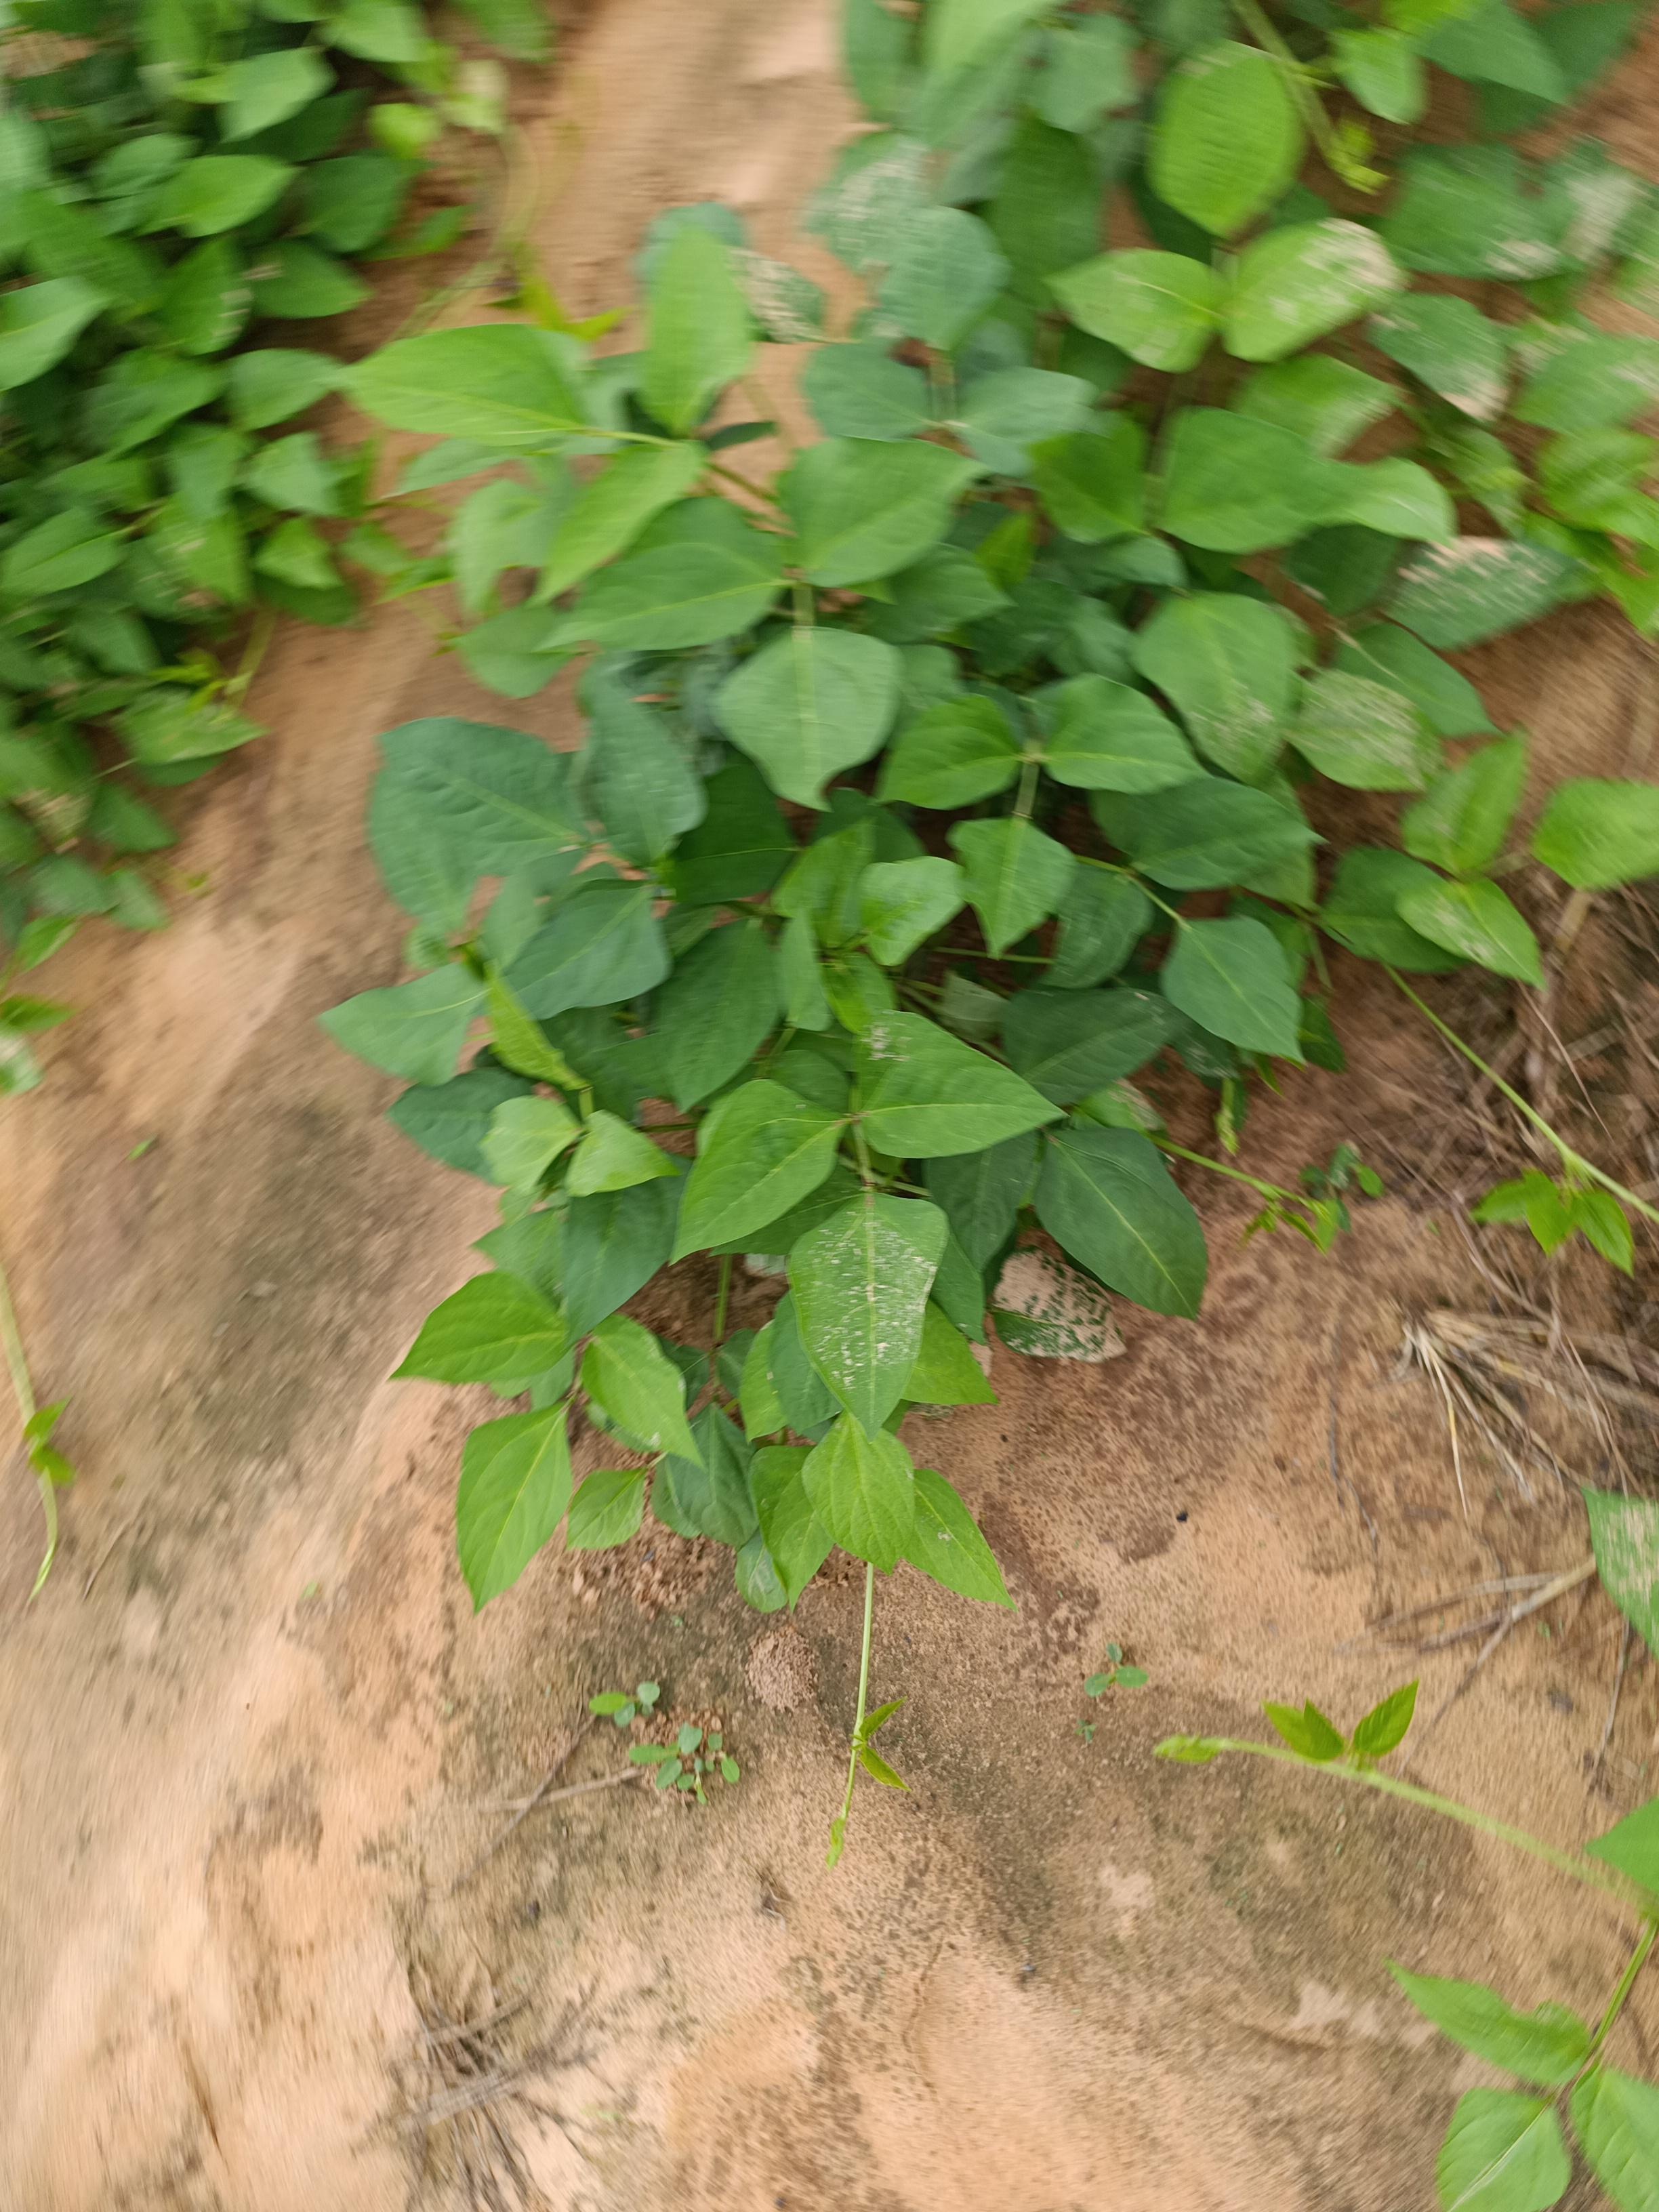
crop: cowpea
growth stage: emergence
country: Nigeria
